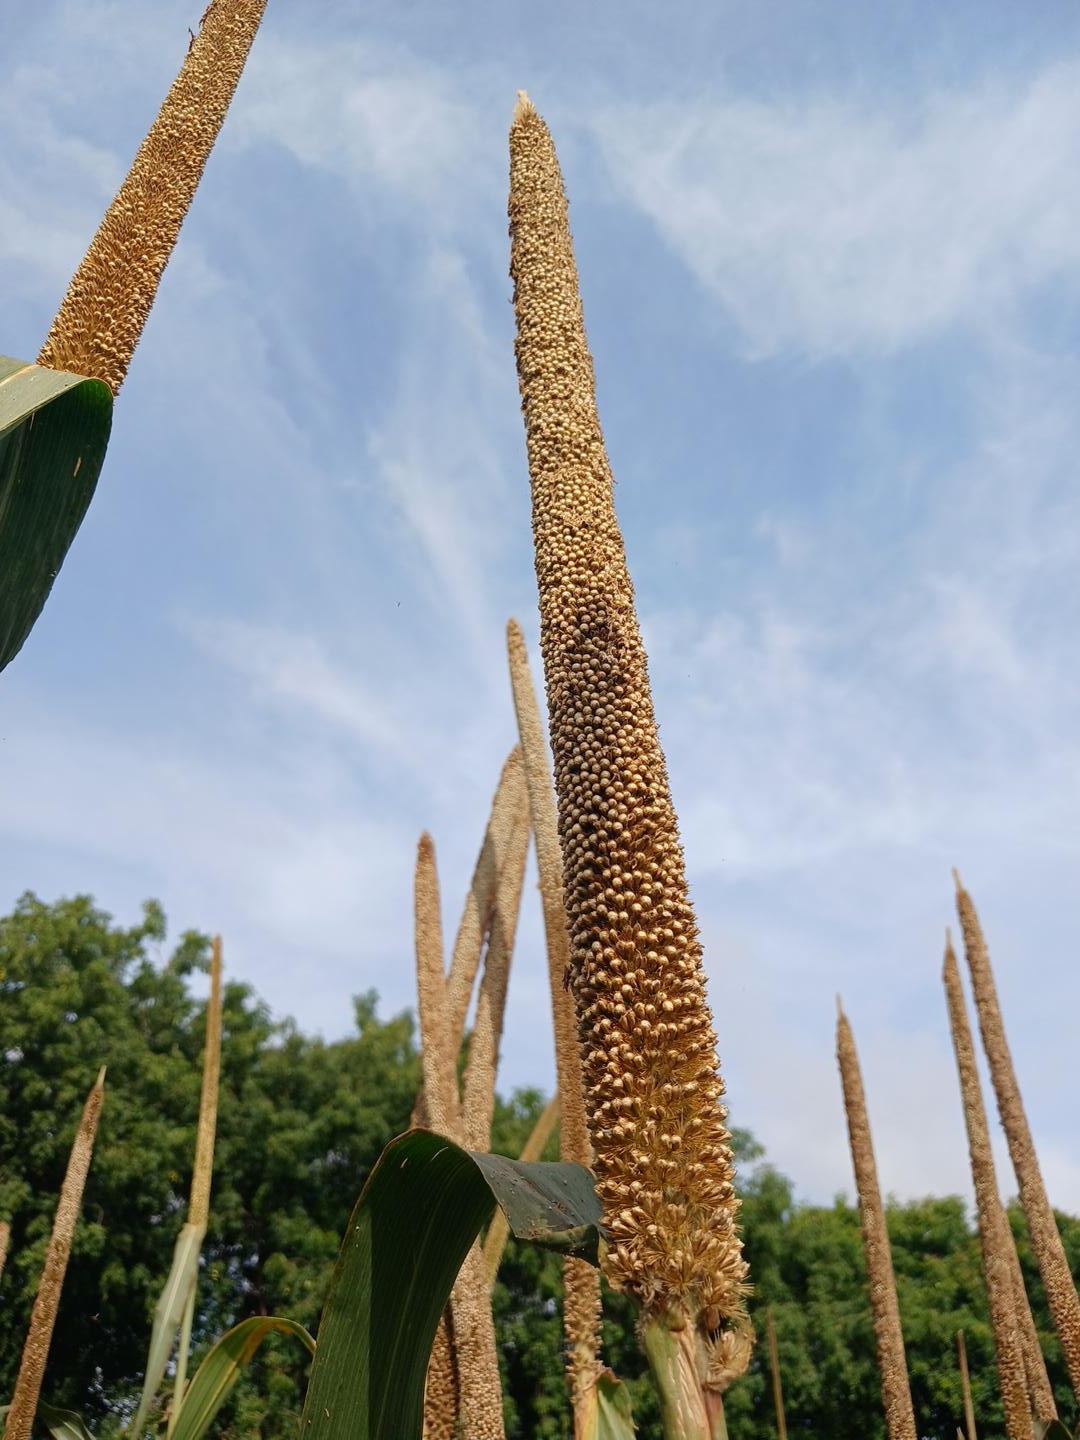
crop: pearl millet
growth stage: maturity
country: Senegal
